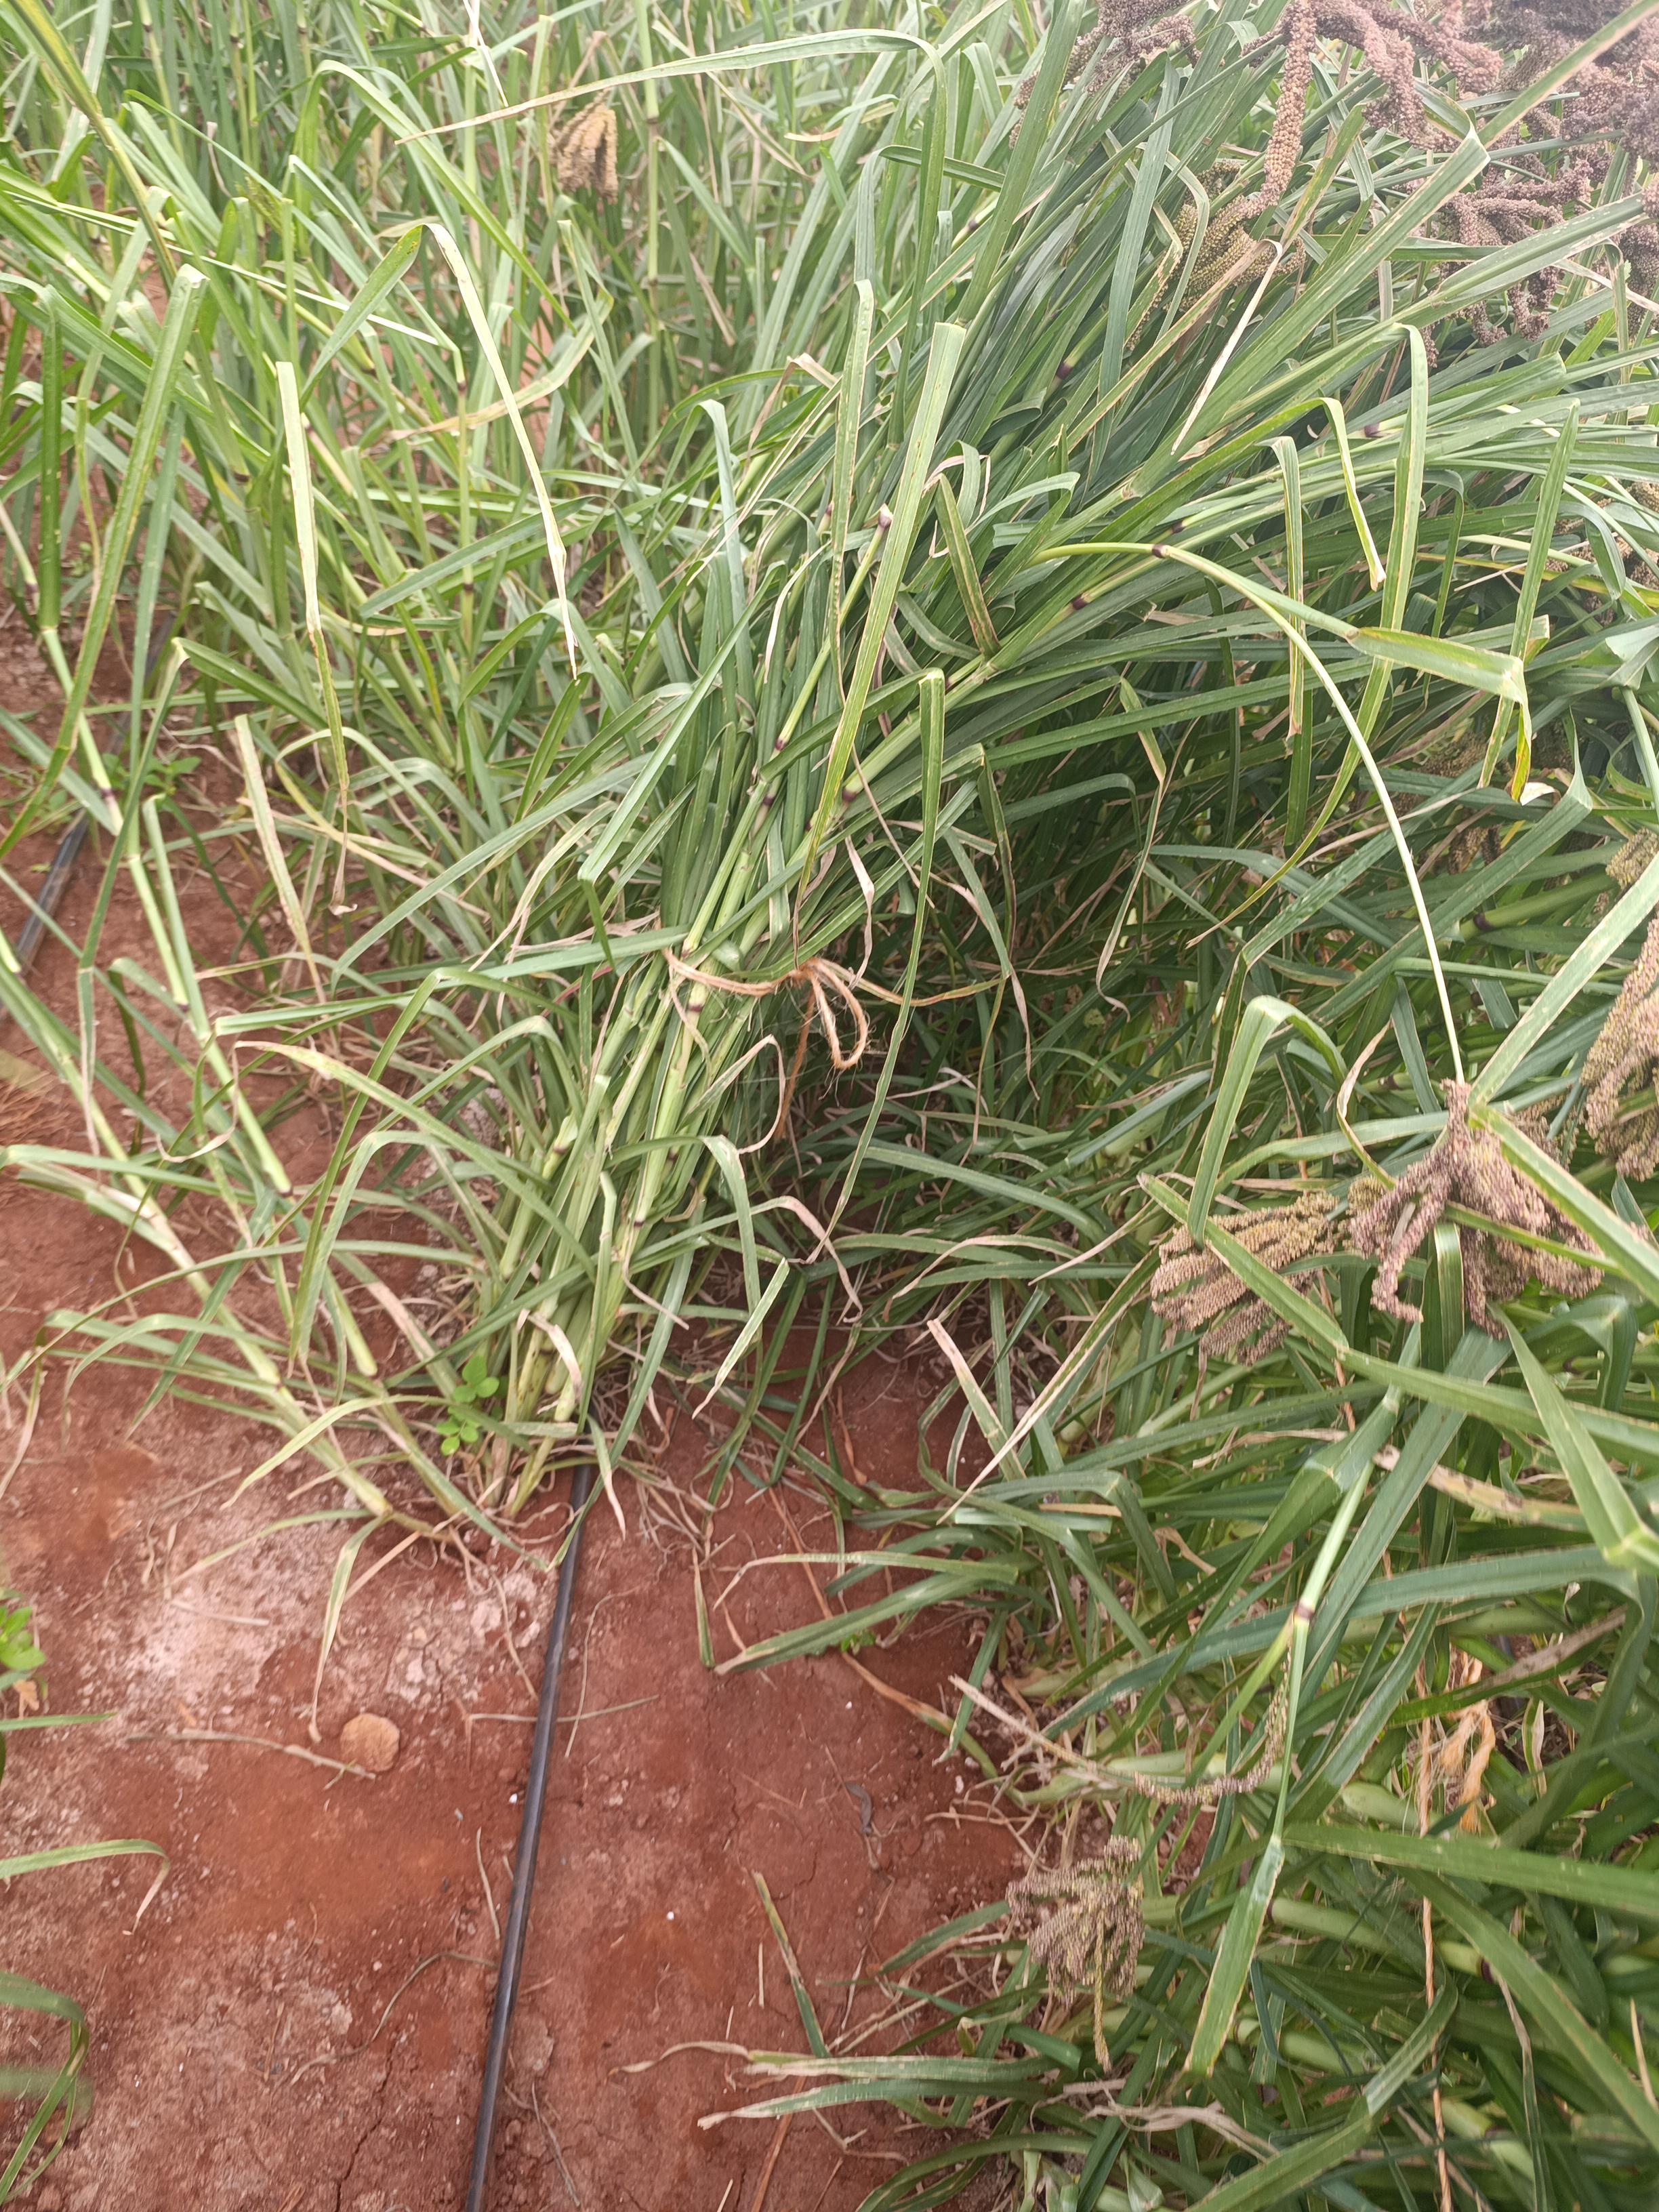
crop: finger millet
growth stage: filling grain
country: Kenya
